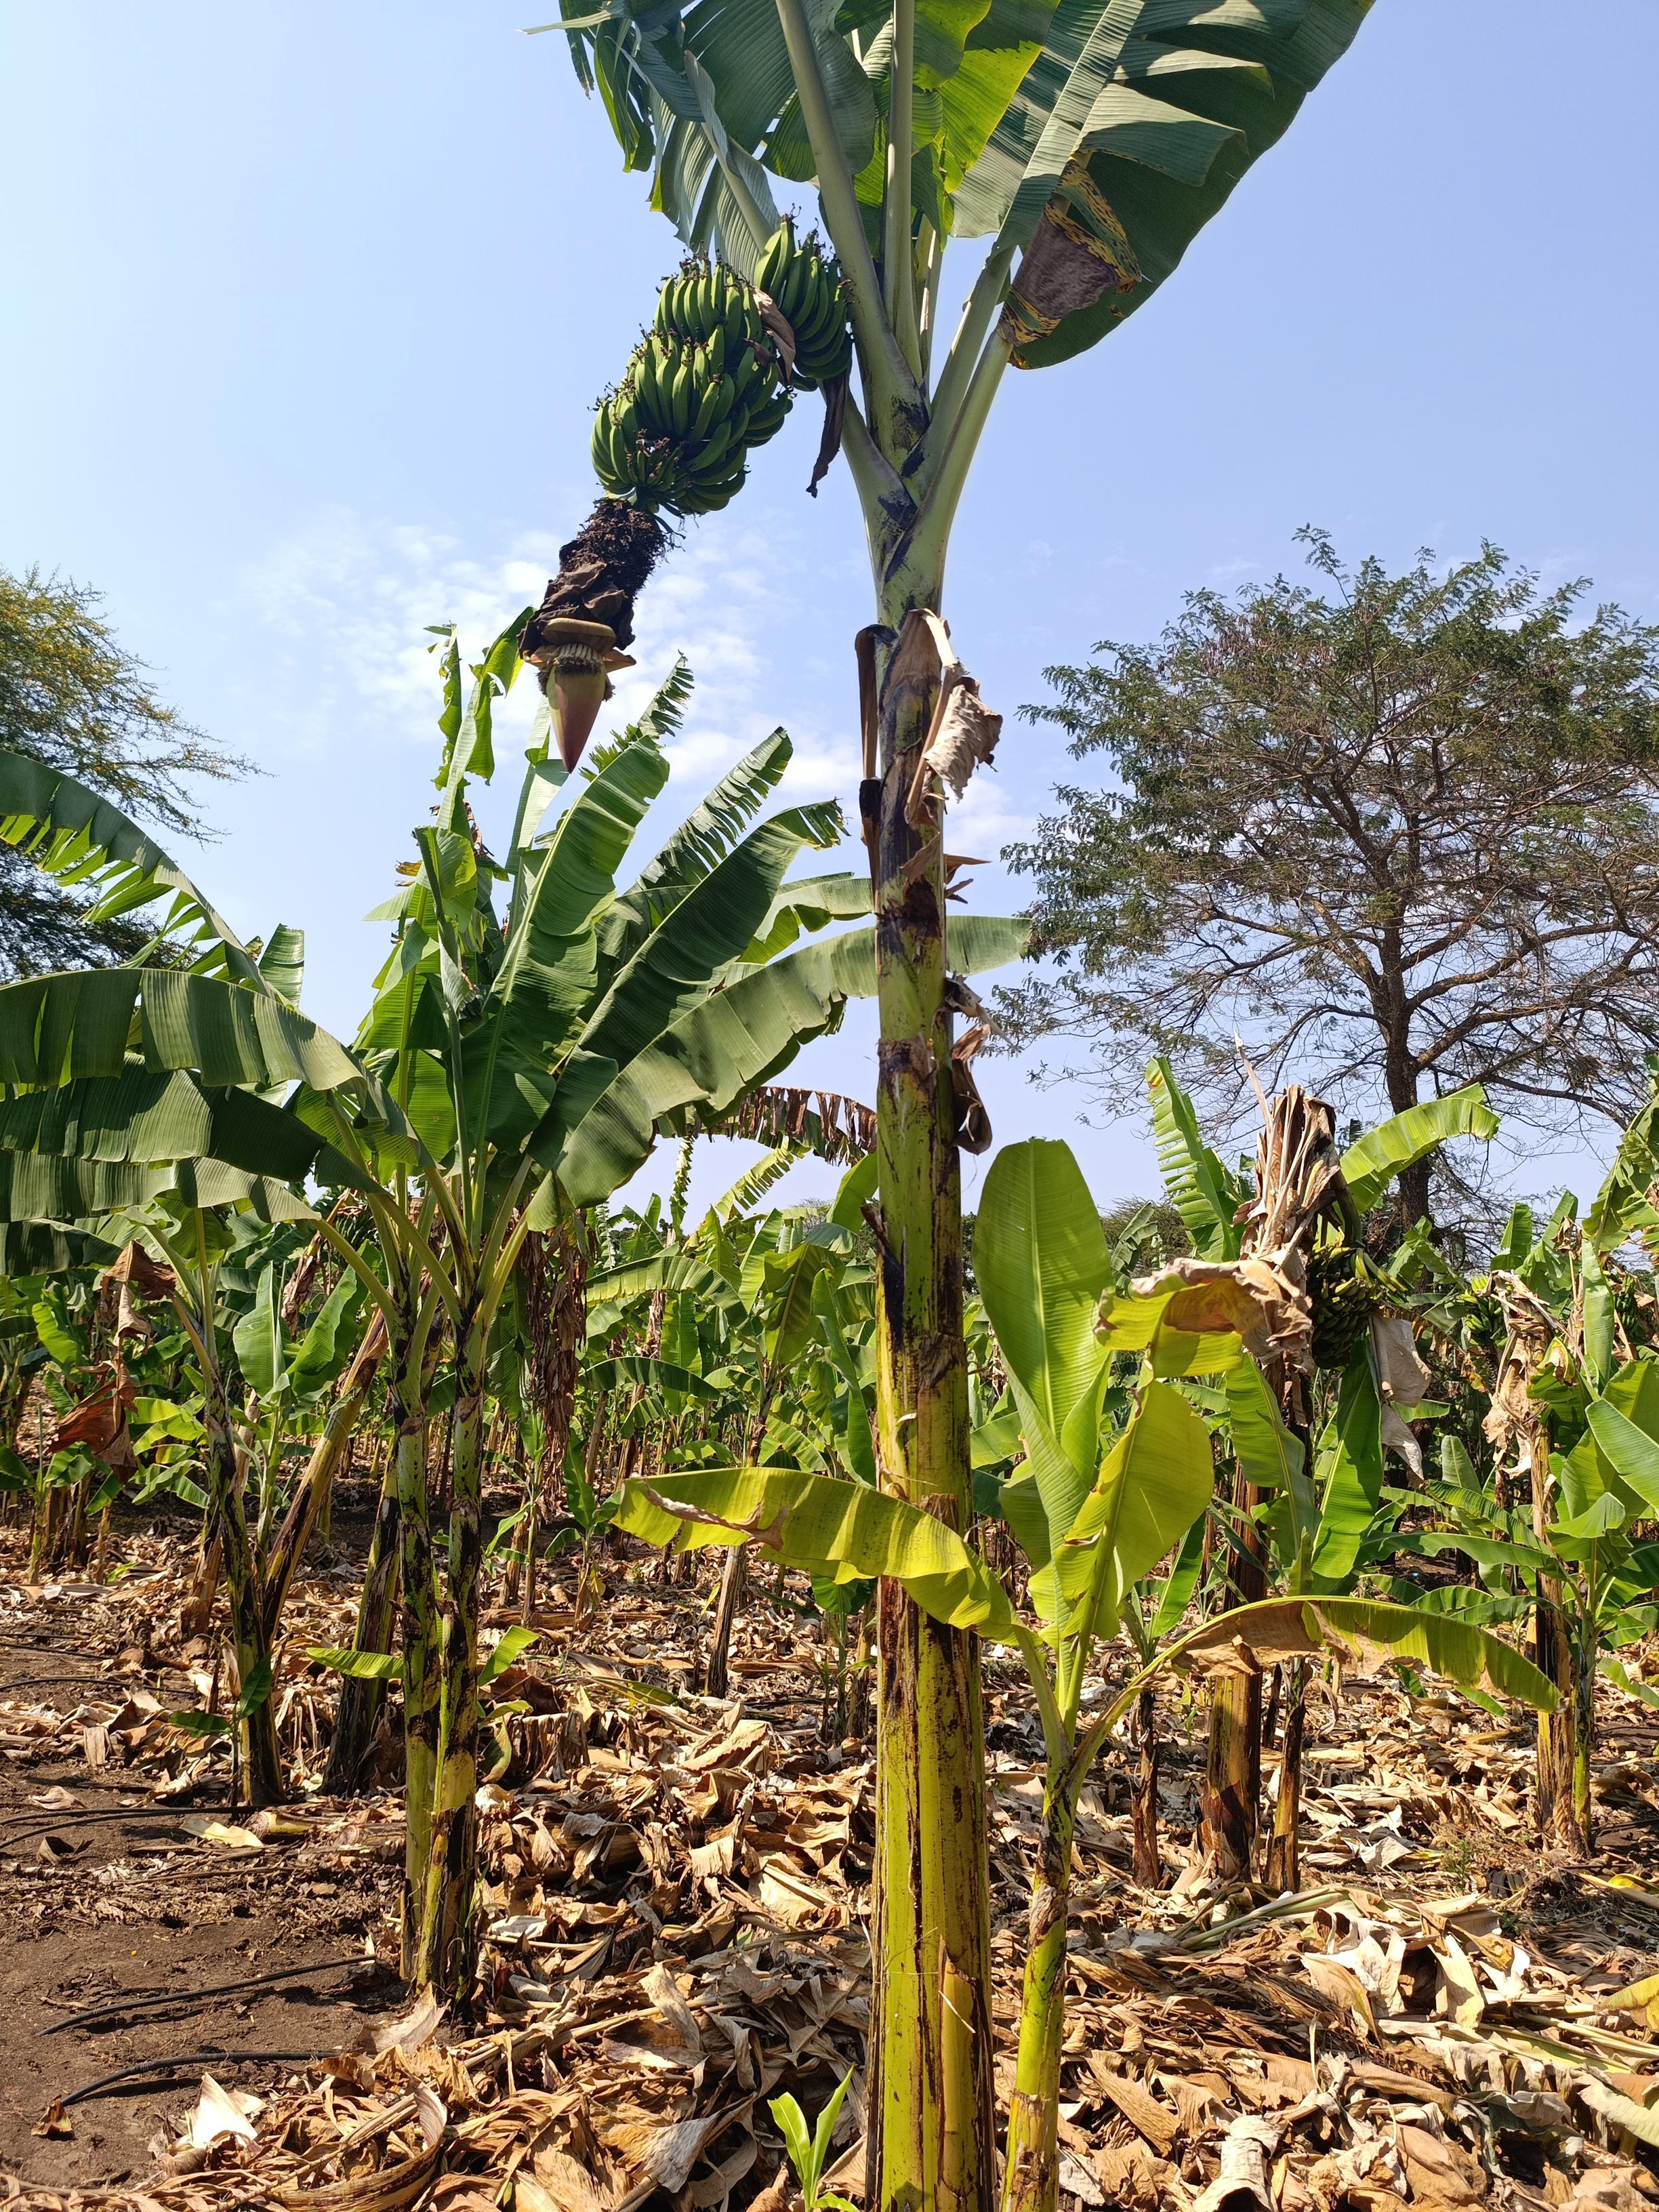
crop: banana
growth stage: development fruit
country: Tanzania
